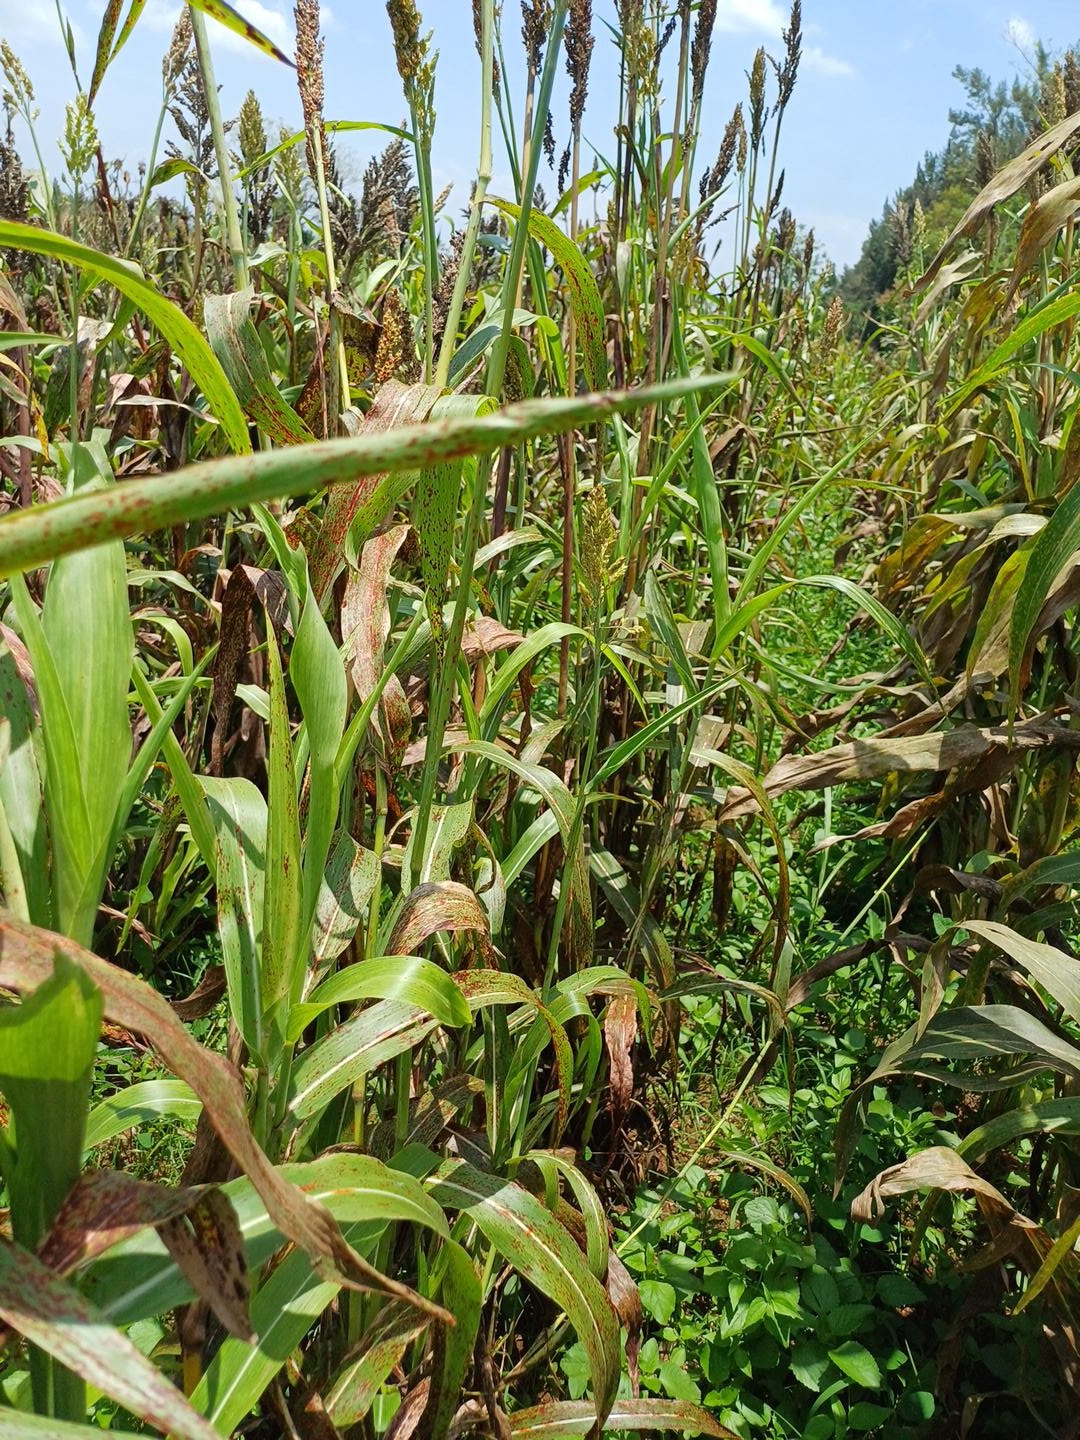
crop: sorghum
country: Kenya
